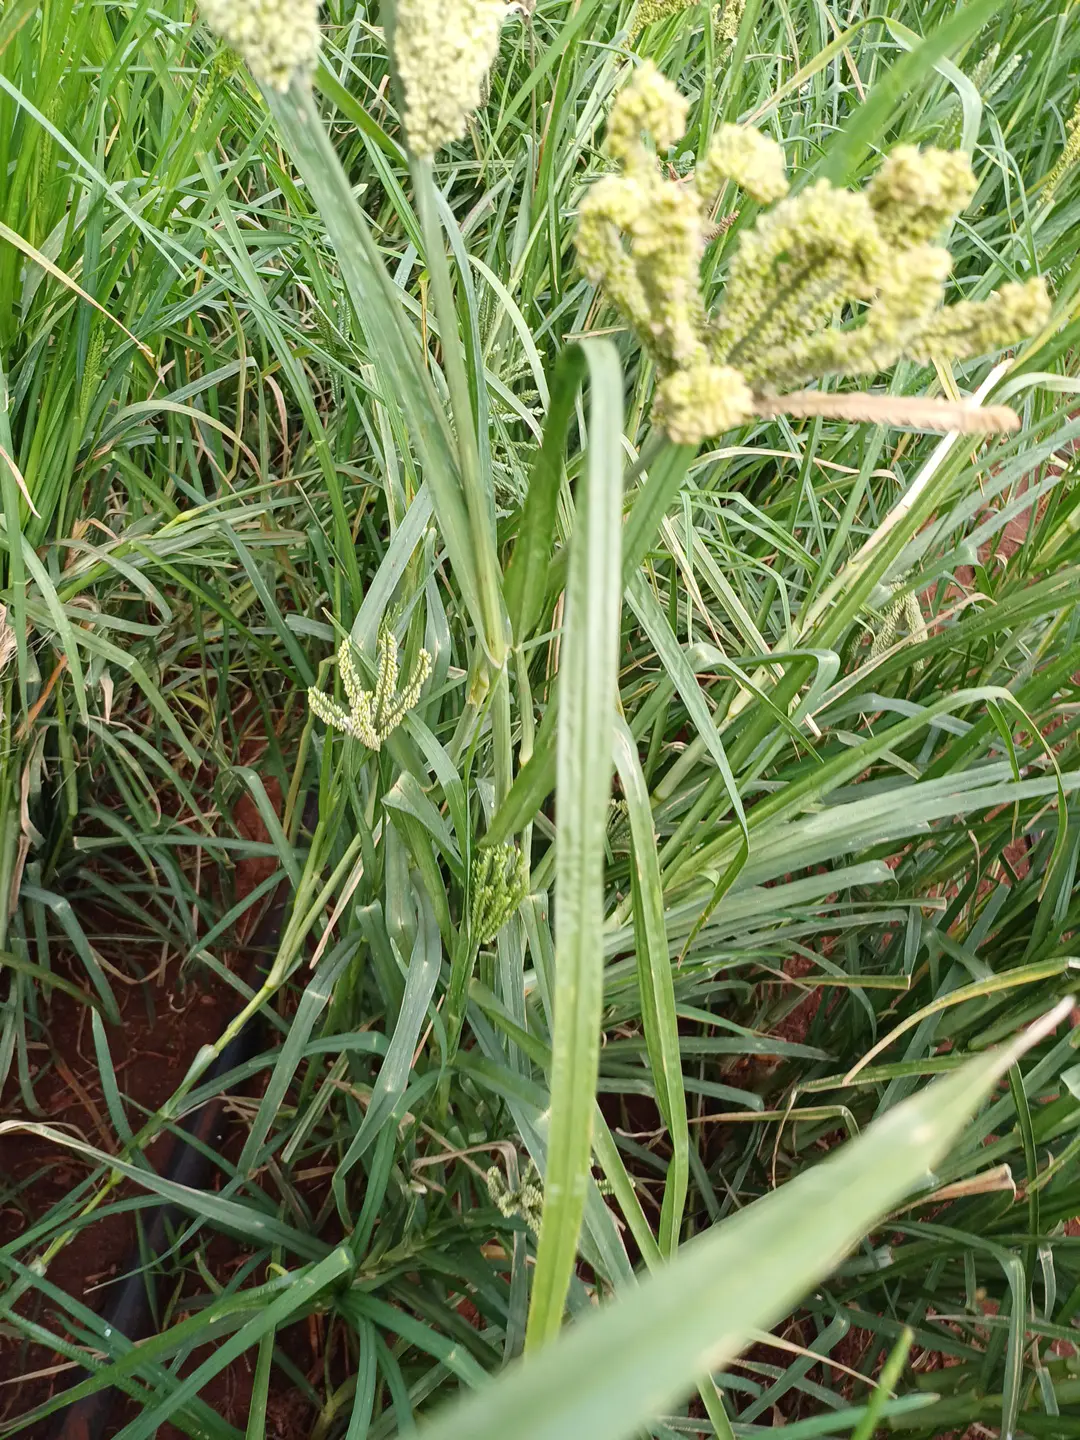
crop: finger millet
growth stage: filling grain
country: Kenya
